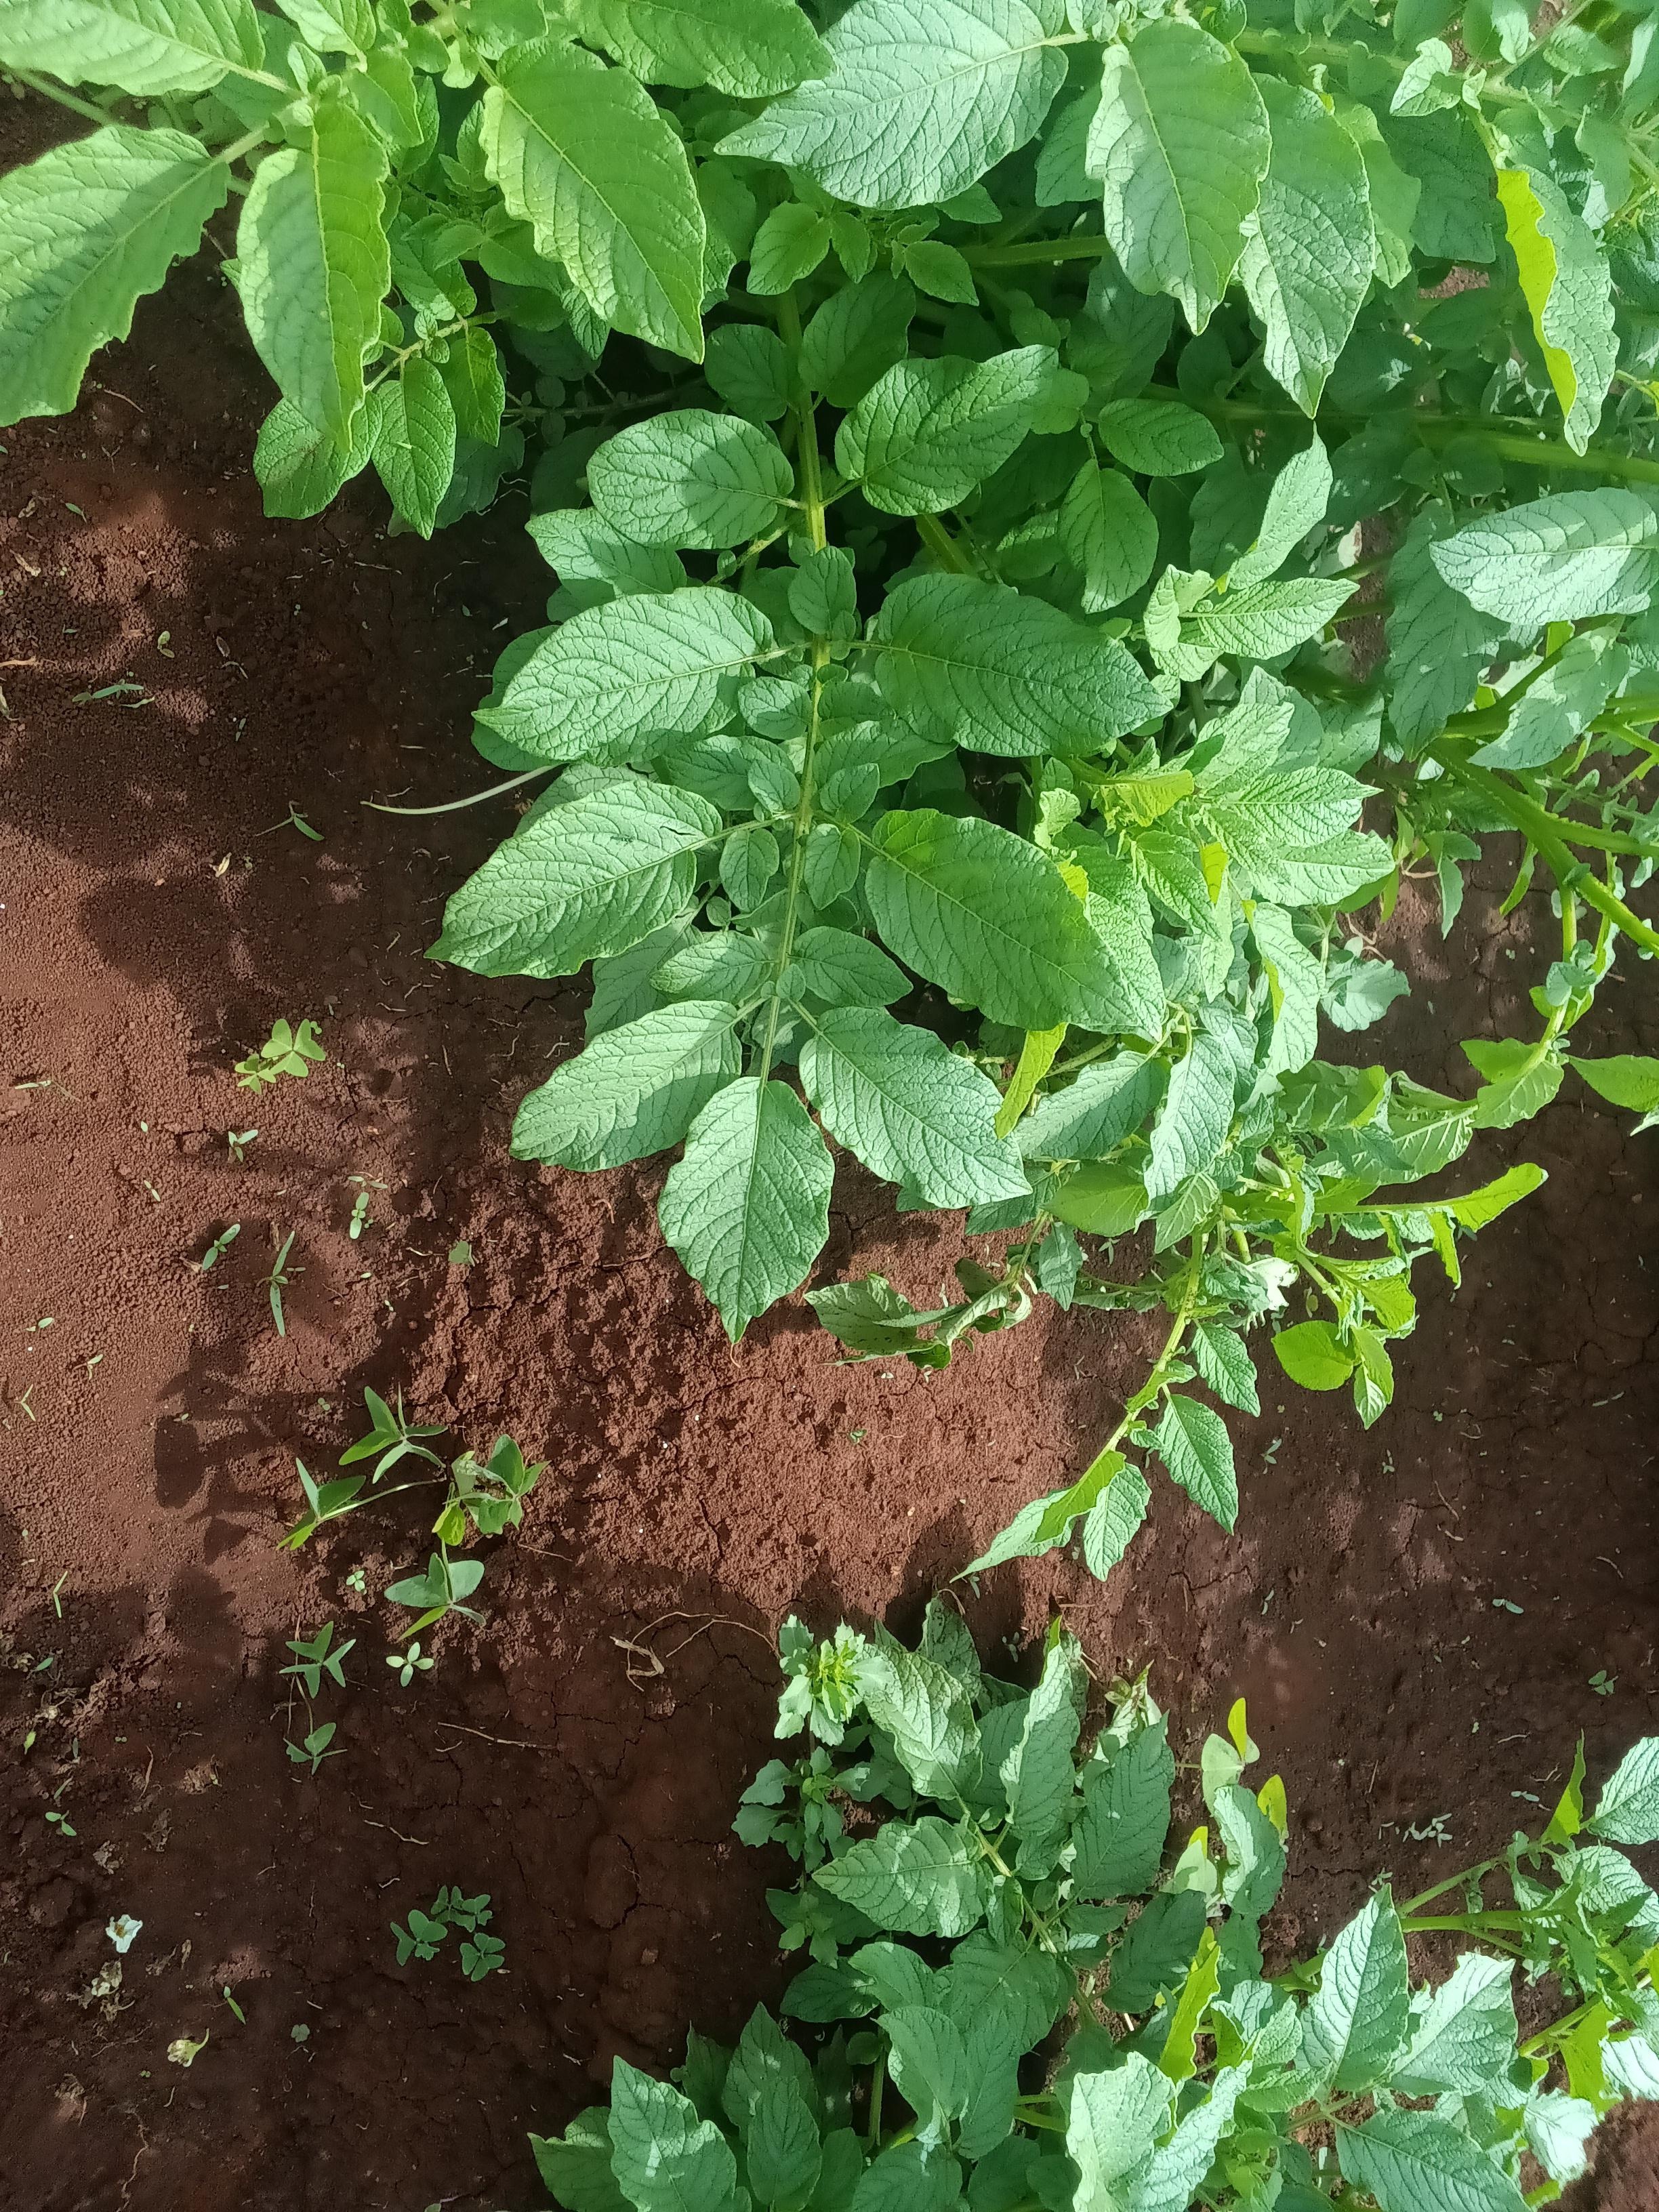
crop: potato
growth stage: flowering
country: Kenya
